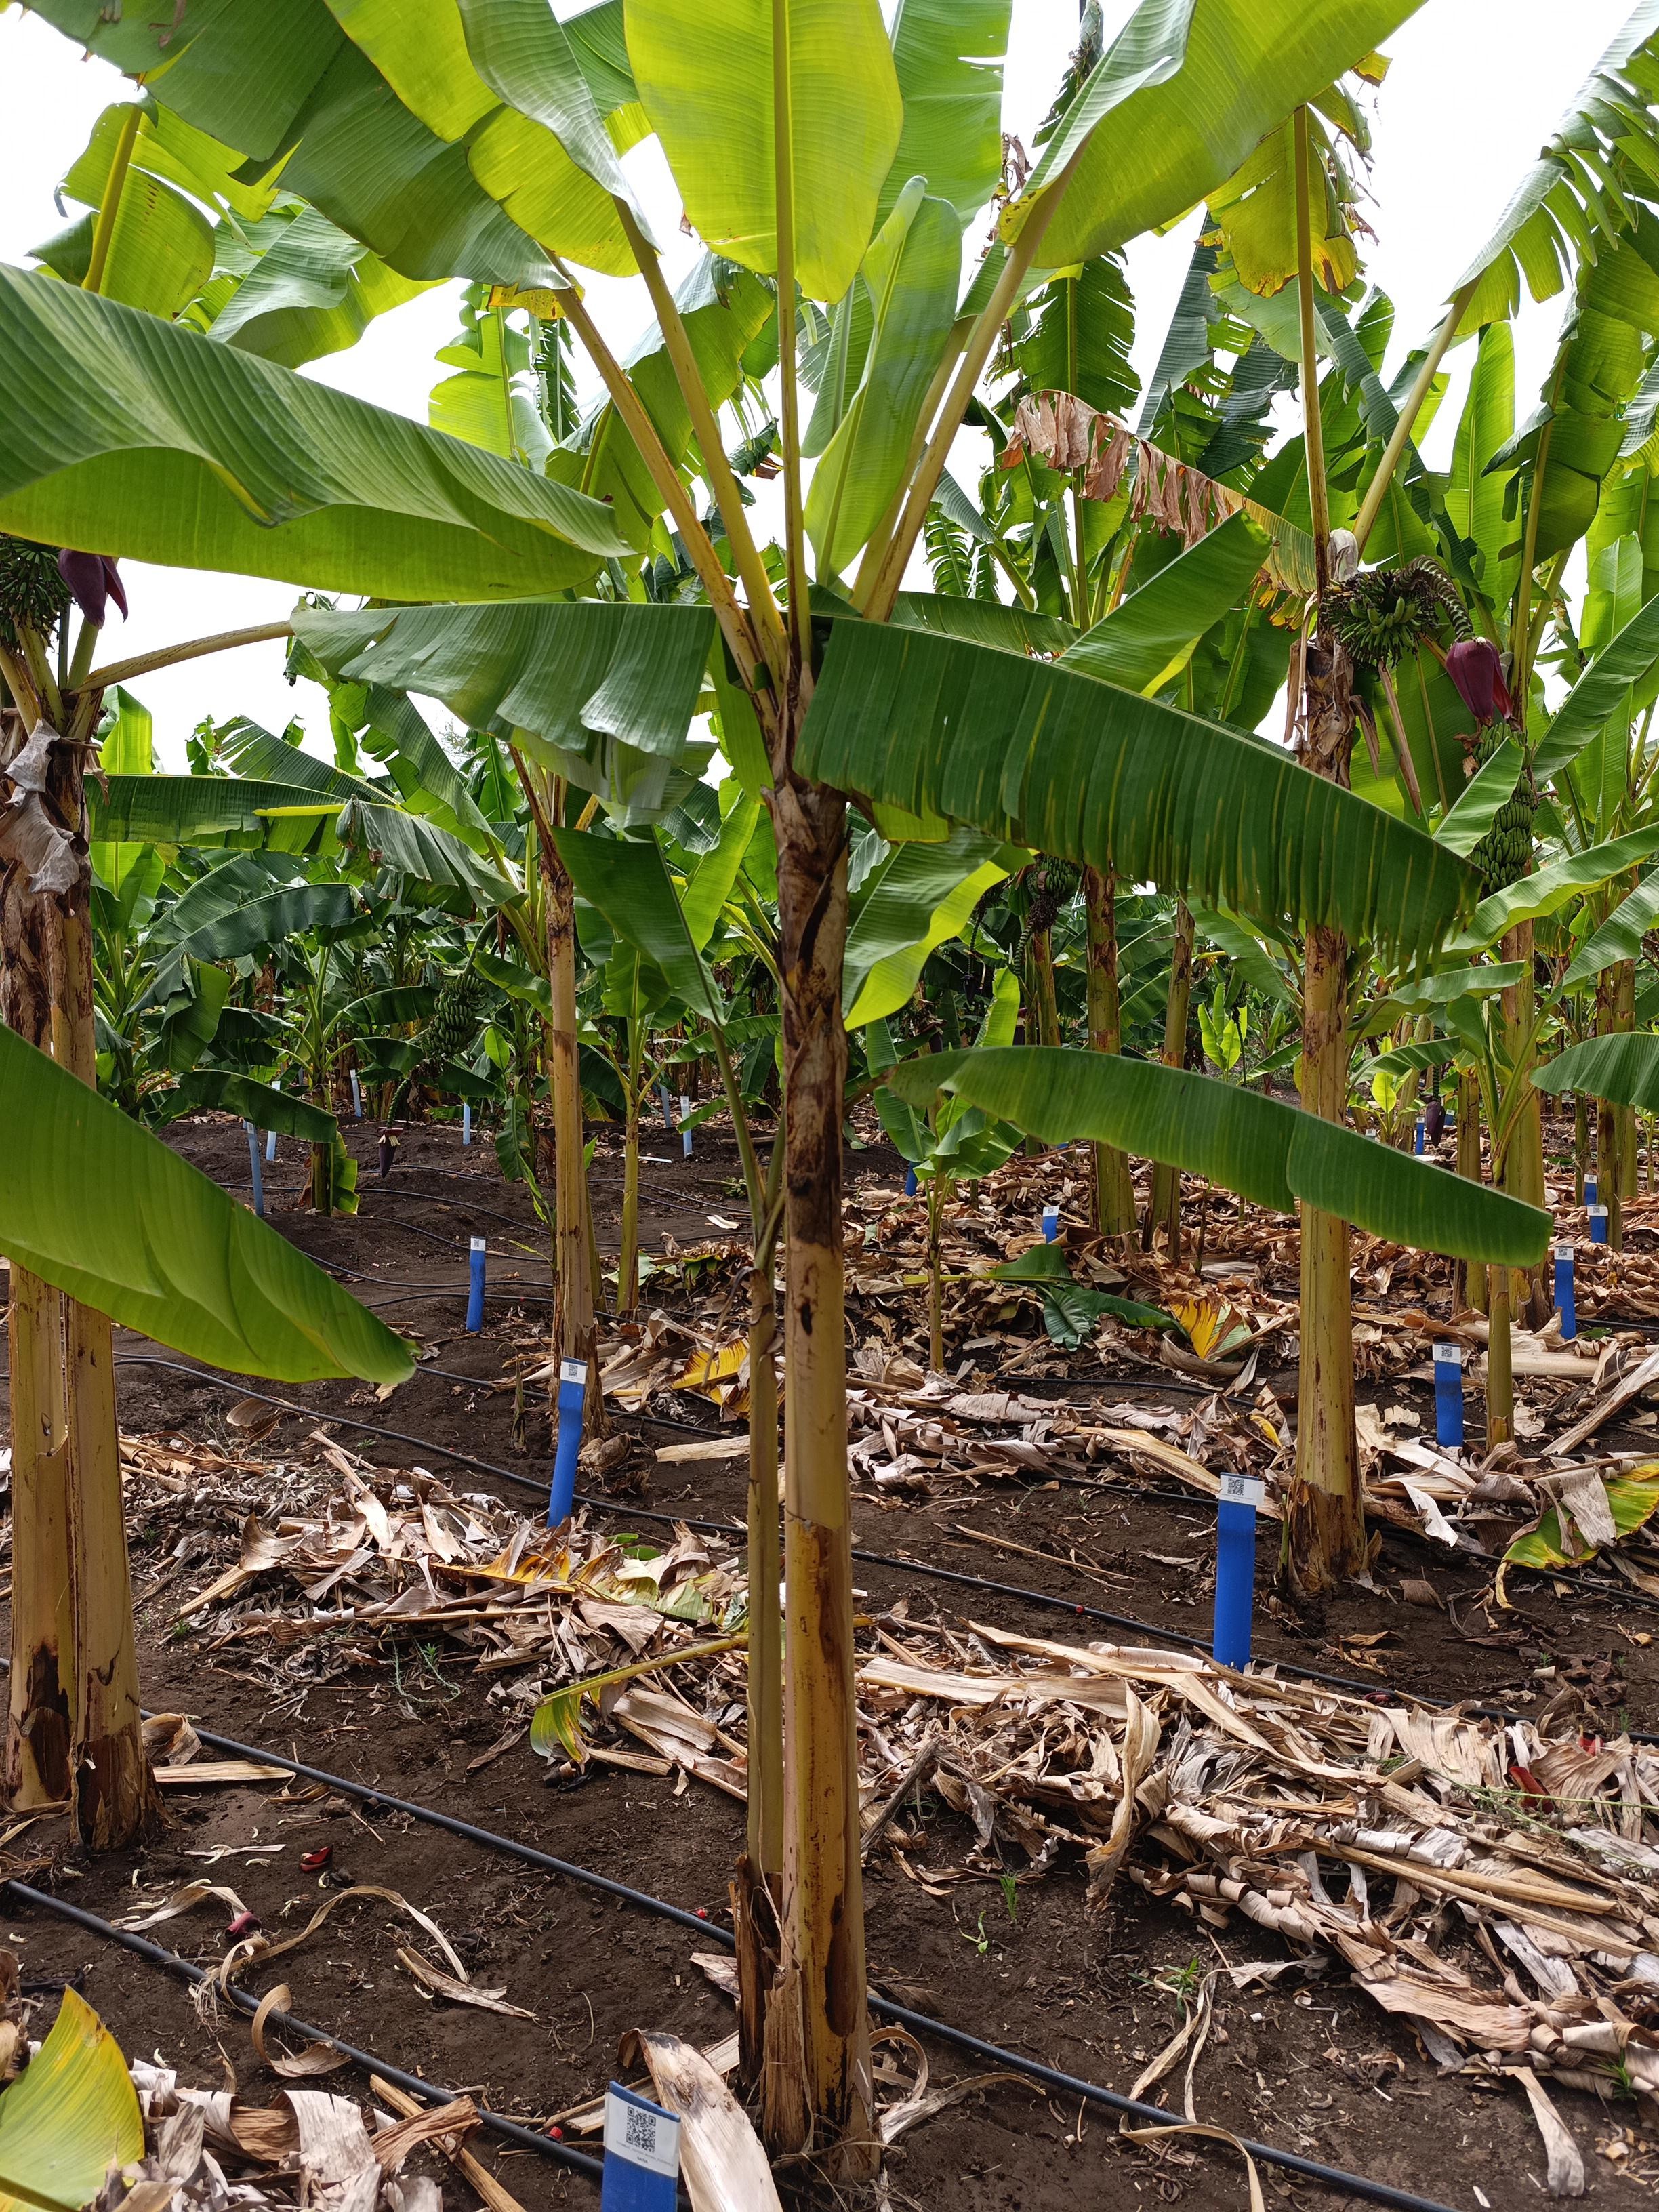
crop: banana
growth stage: vegetative
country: Tanzania
